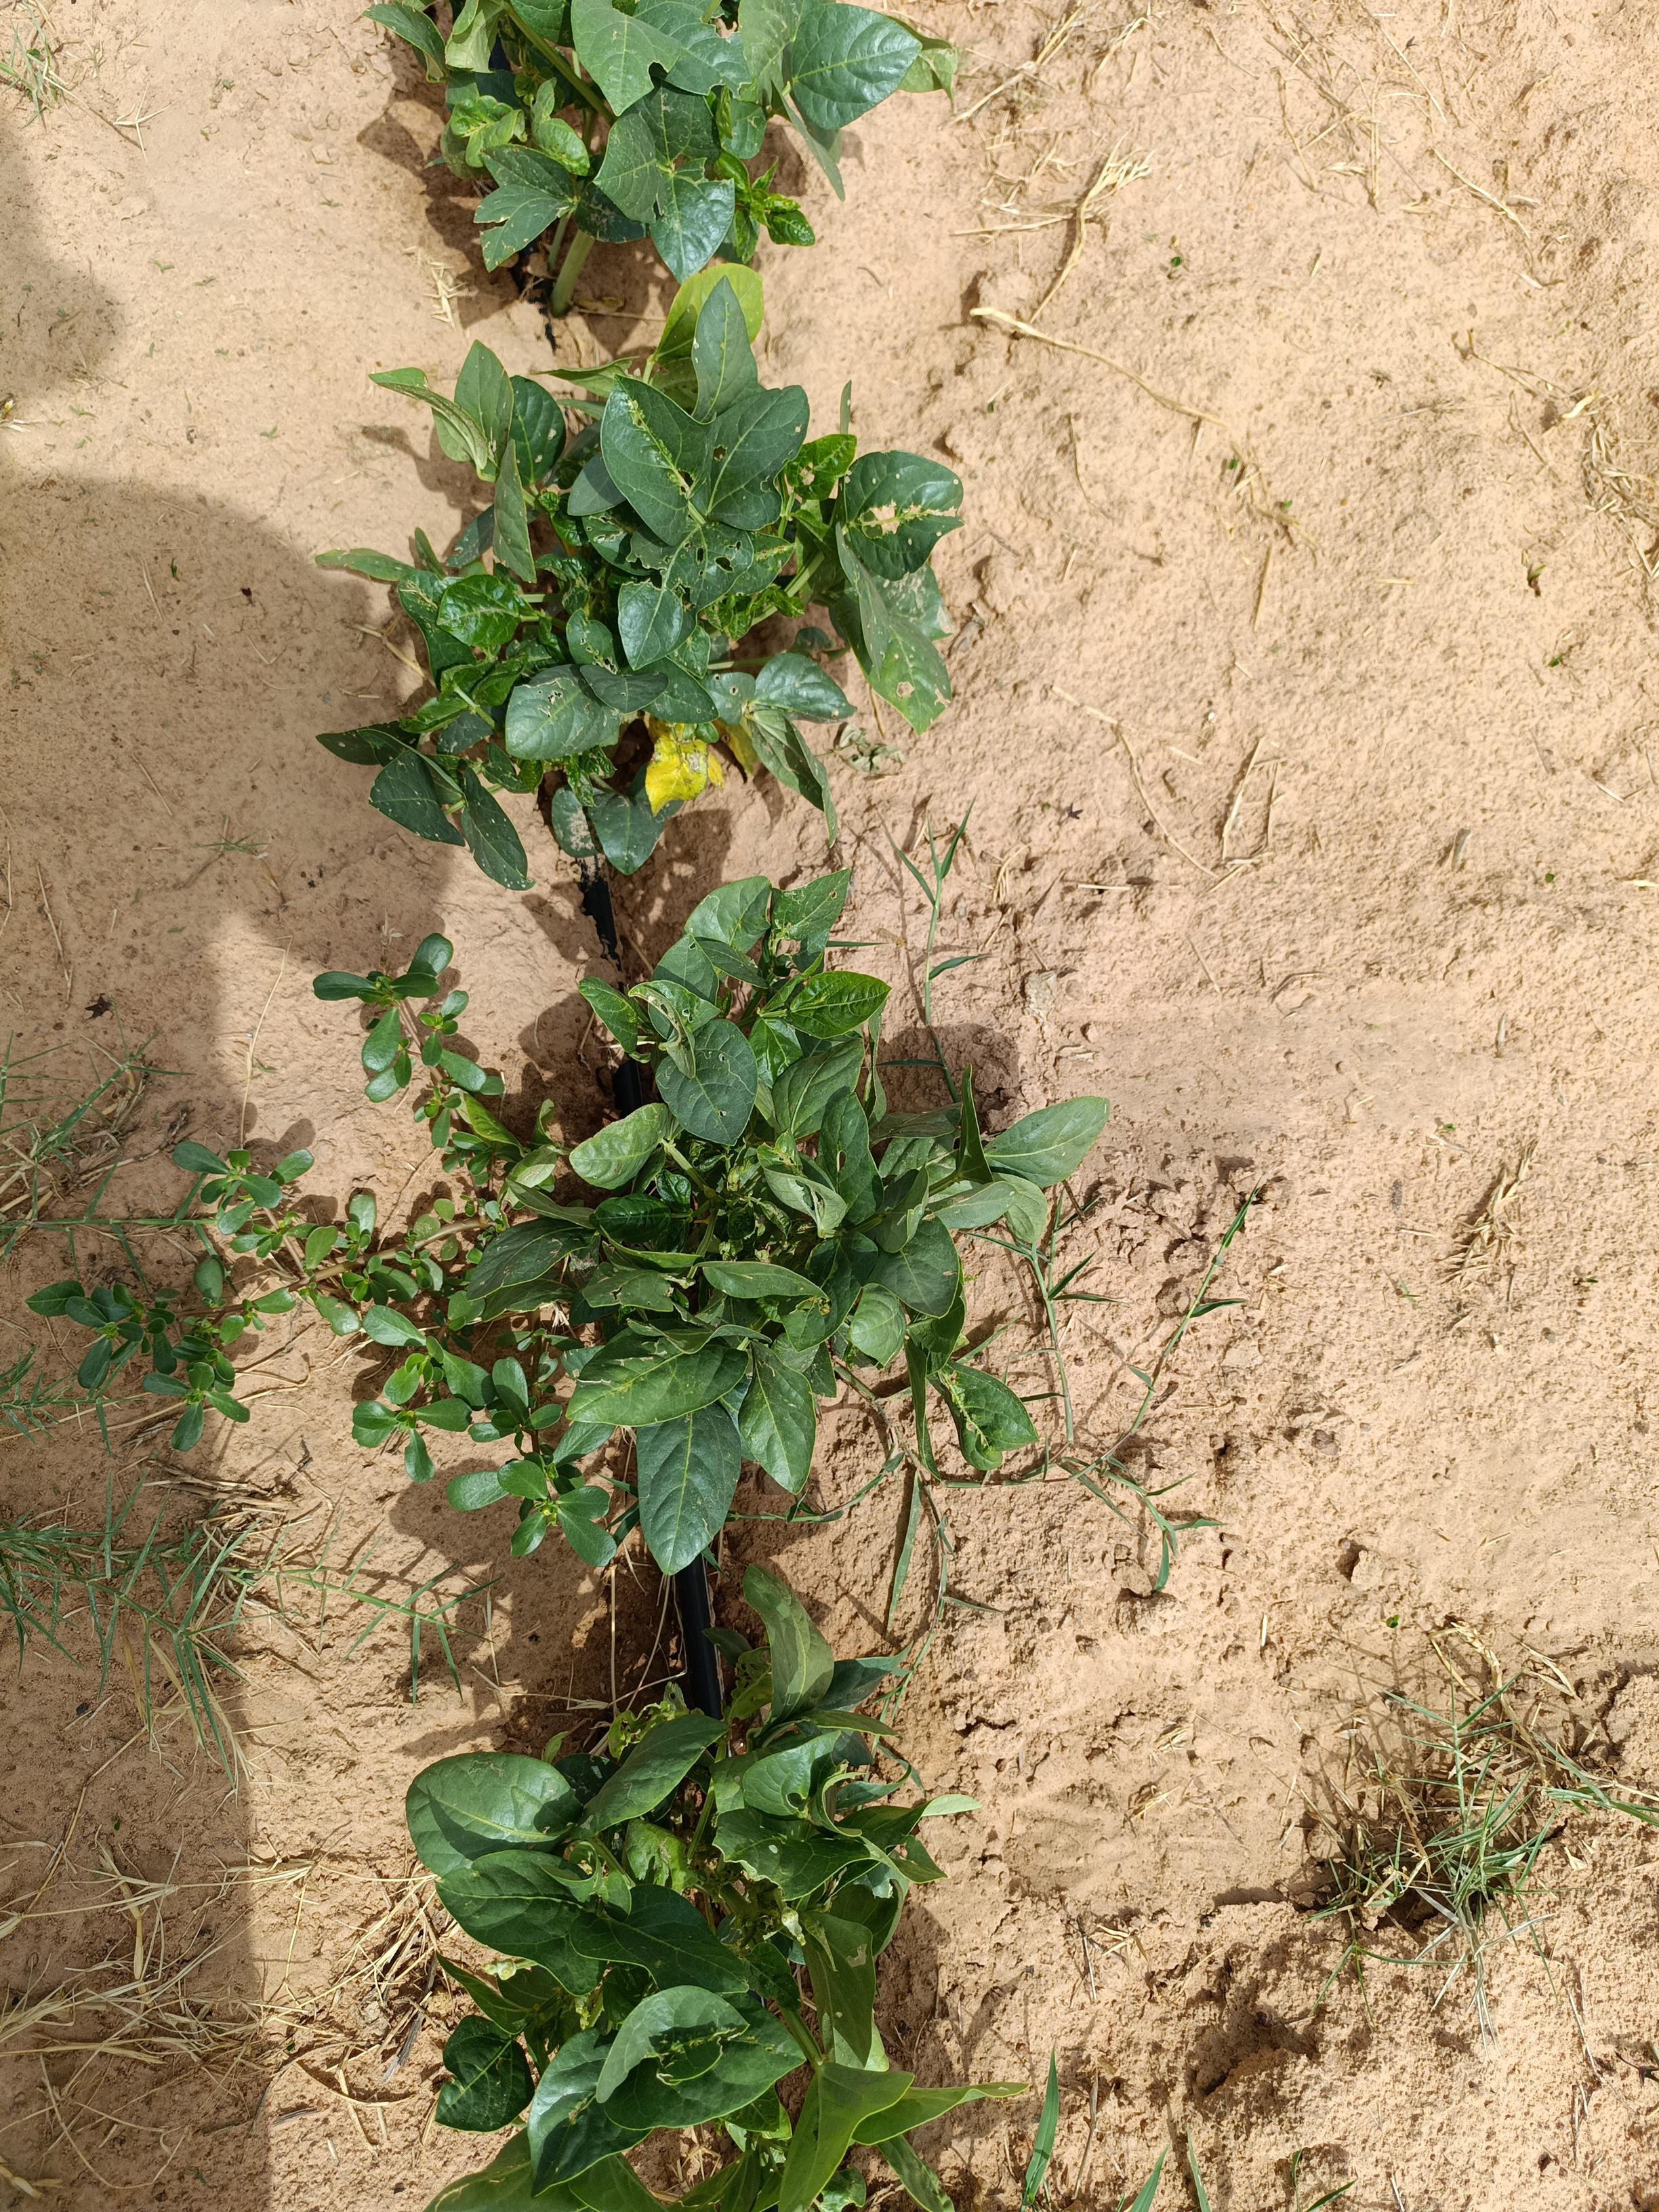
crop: cowpea
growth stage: flowering
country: Nigeria
